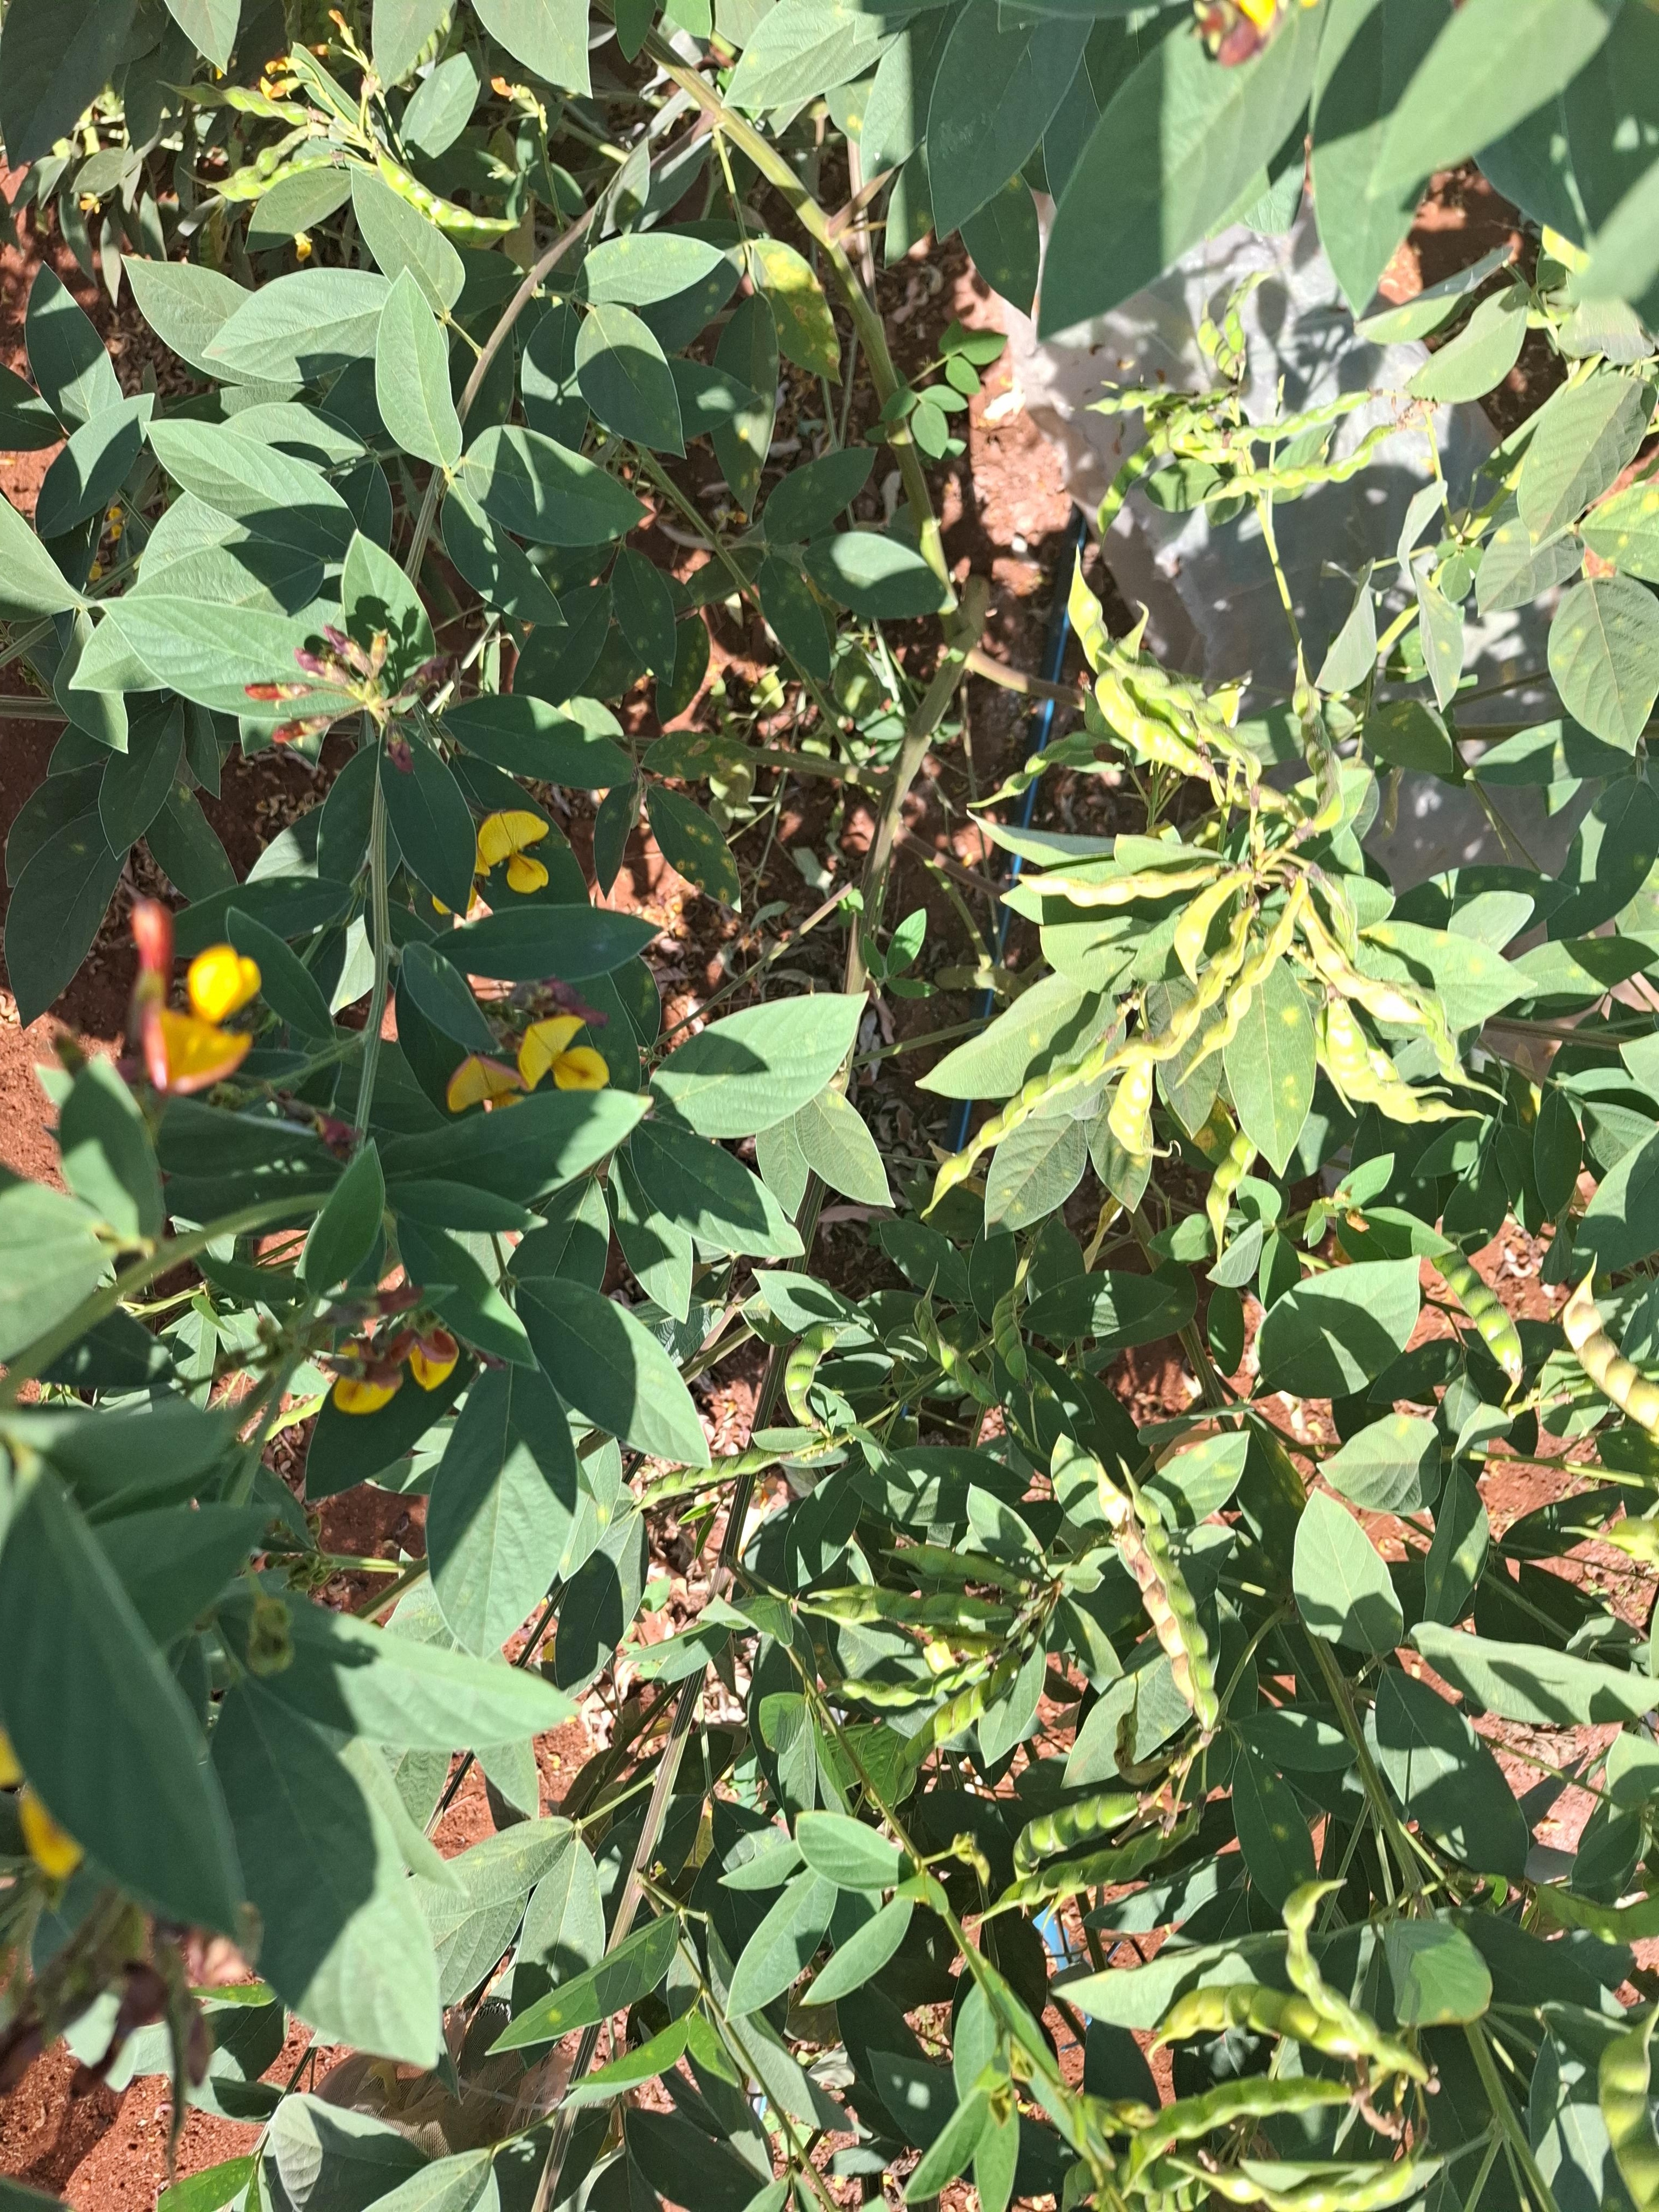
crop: pigeonpea
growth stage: development pod
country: Kenya
